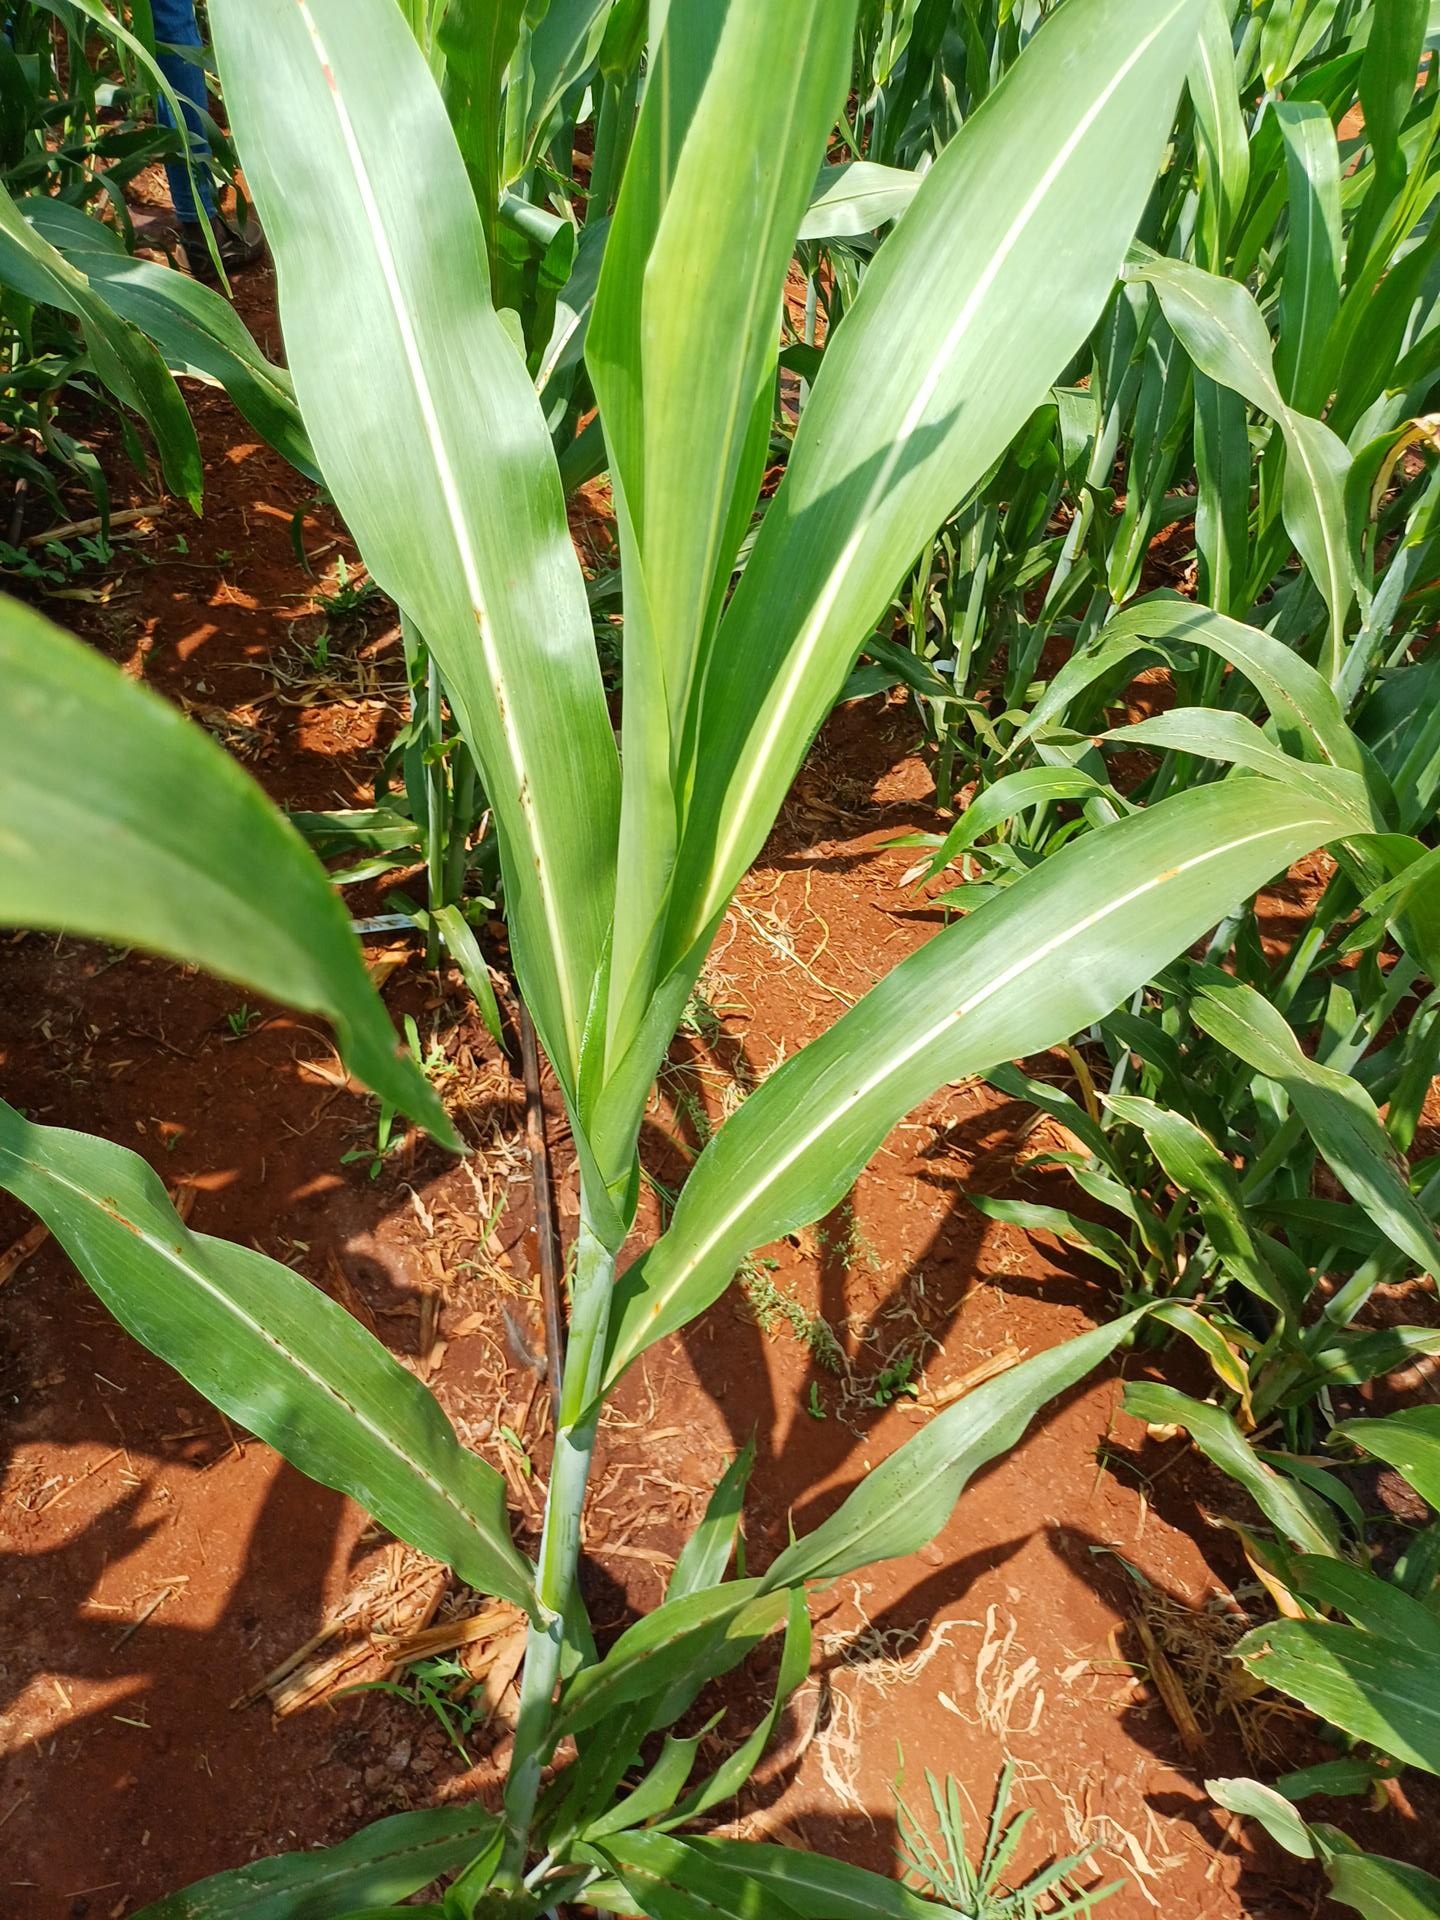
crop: sorghum
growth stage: vegetative
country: Kenya
